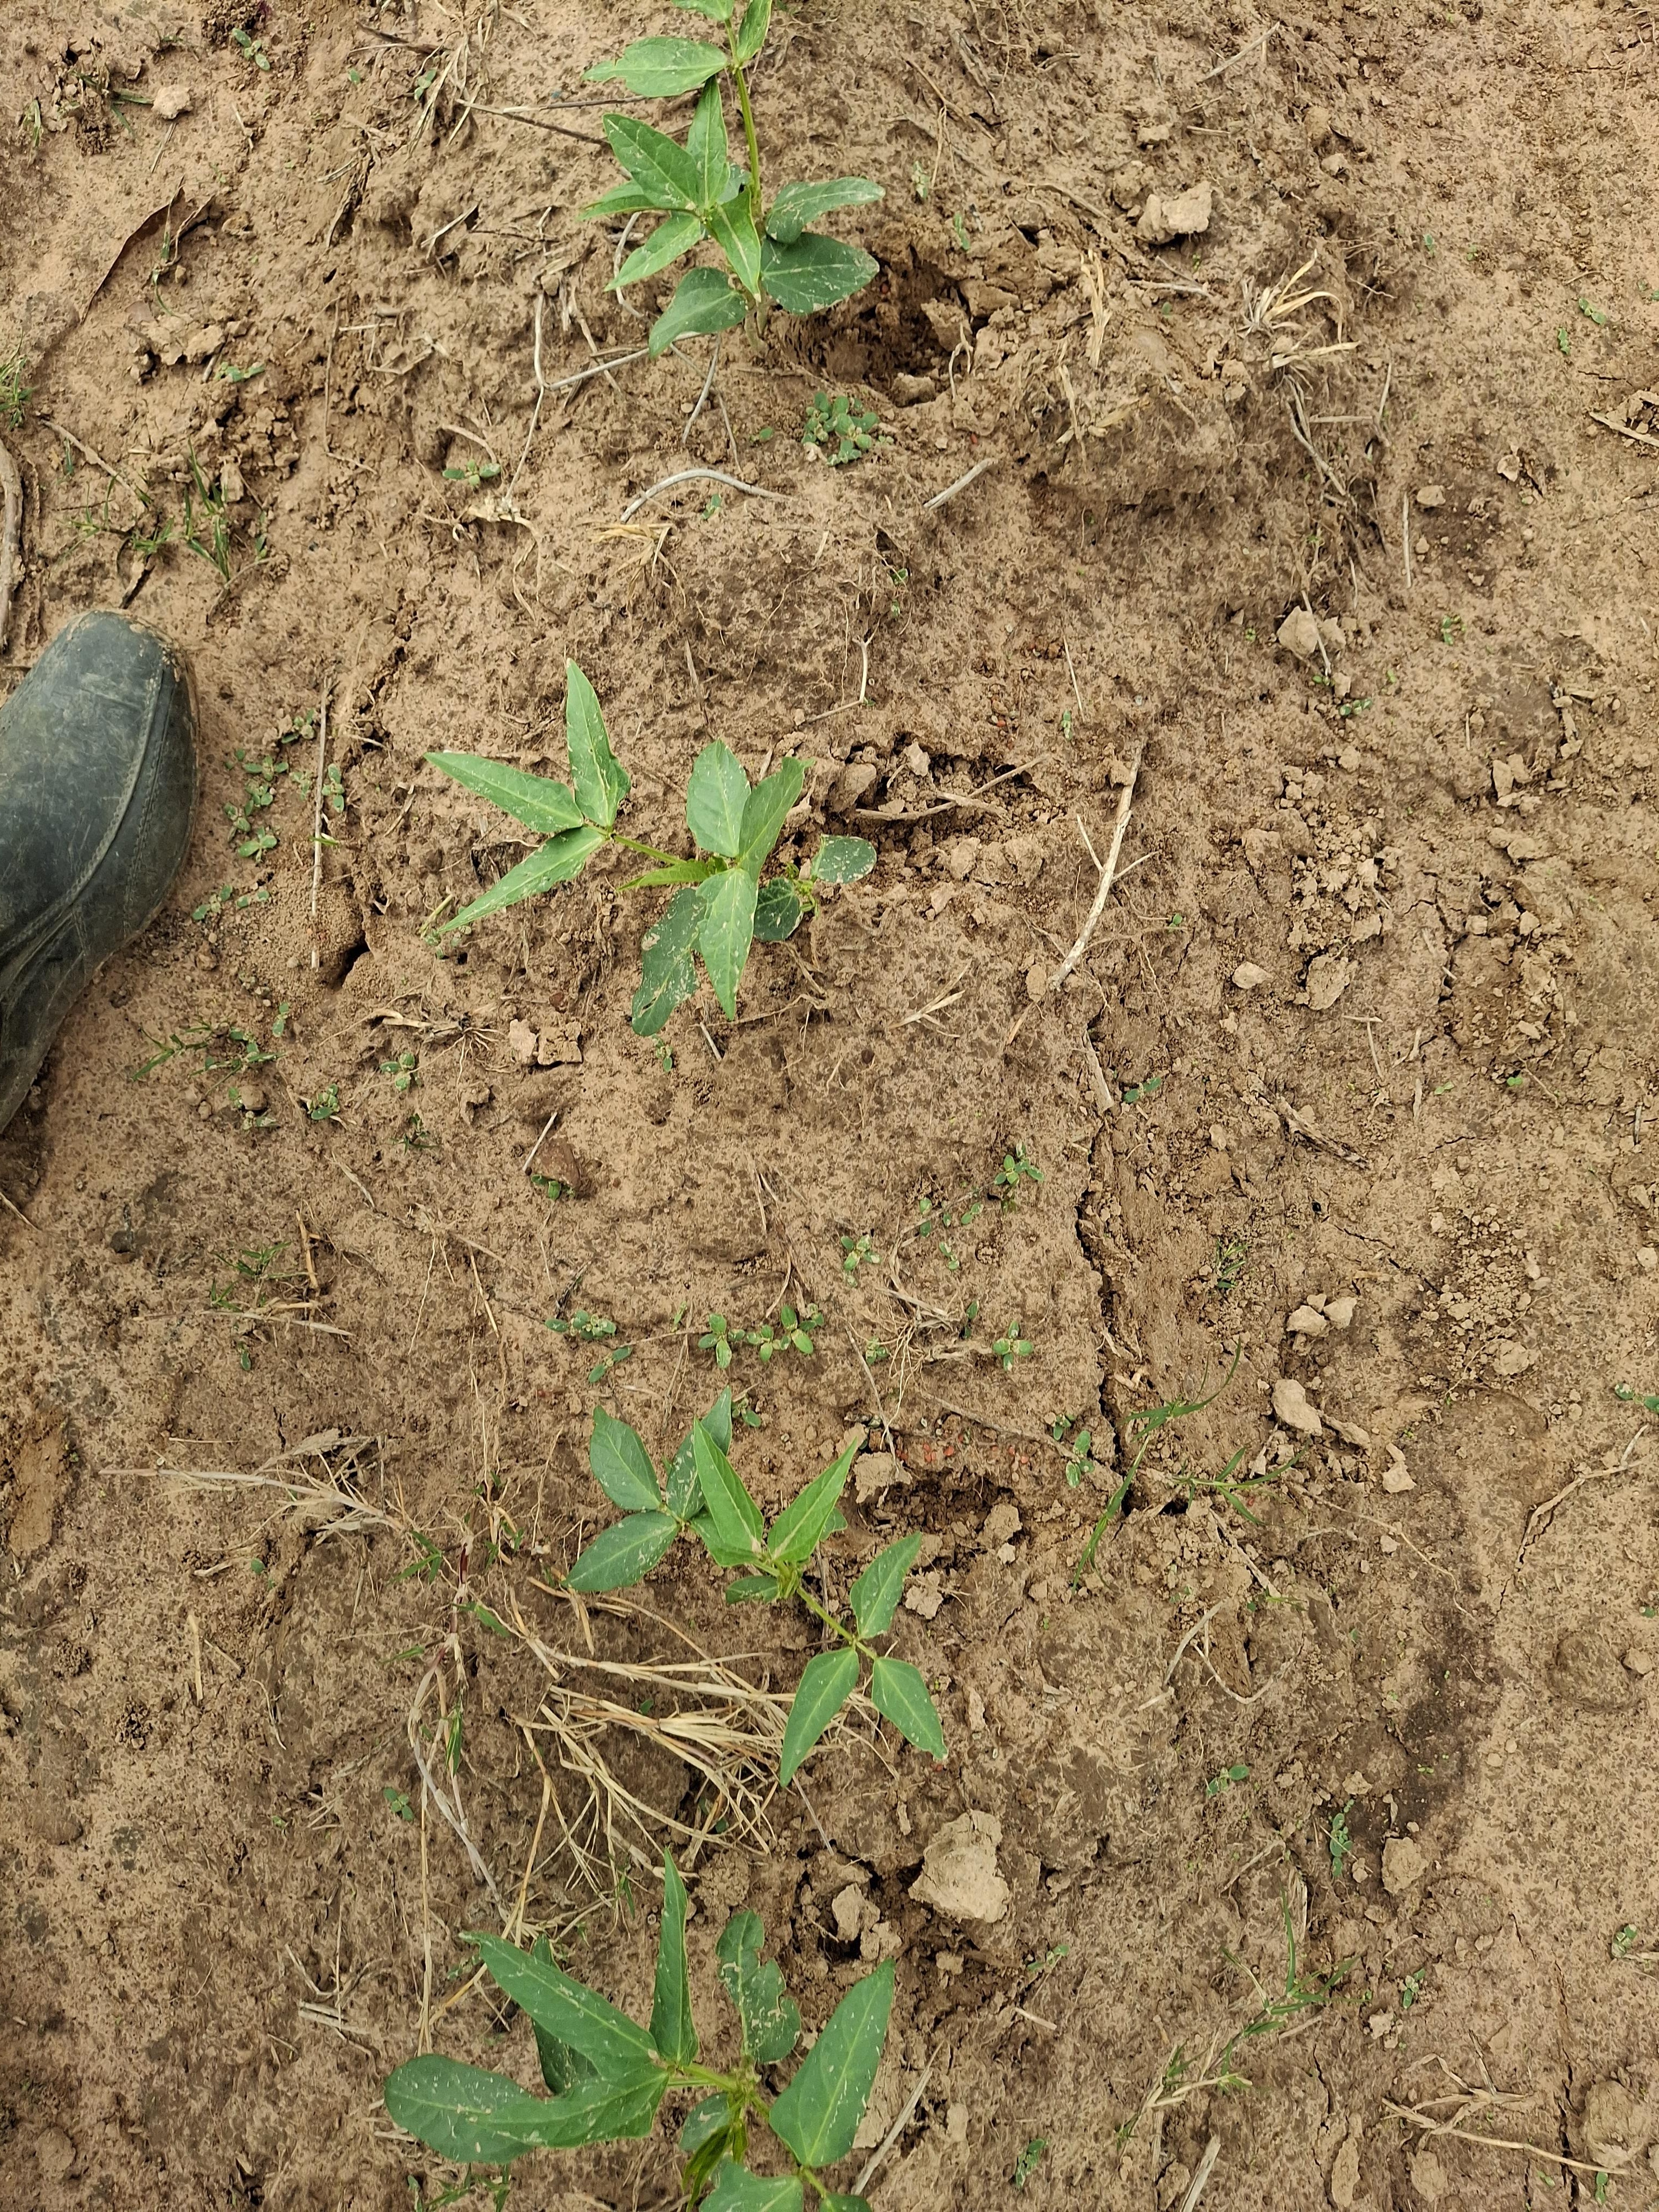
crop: cowpea
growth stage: emergence
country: Nigeria
